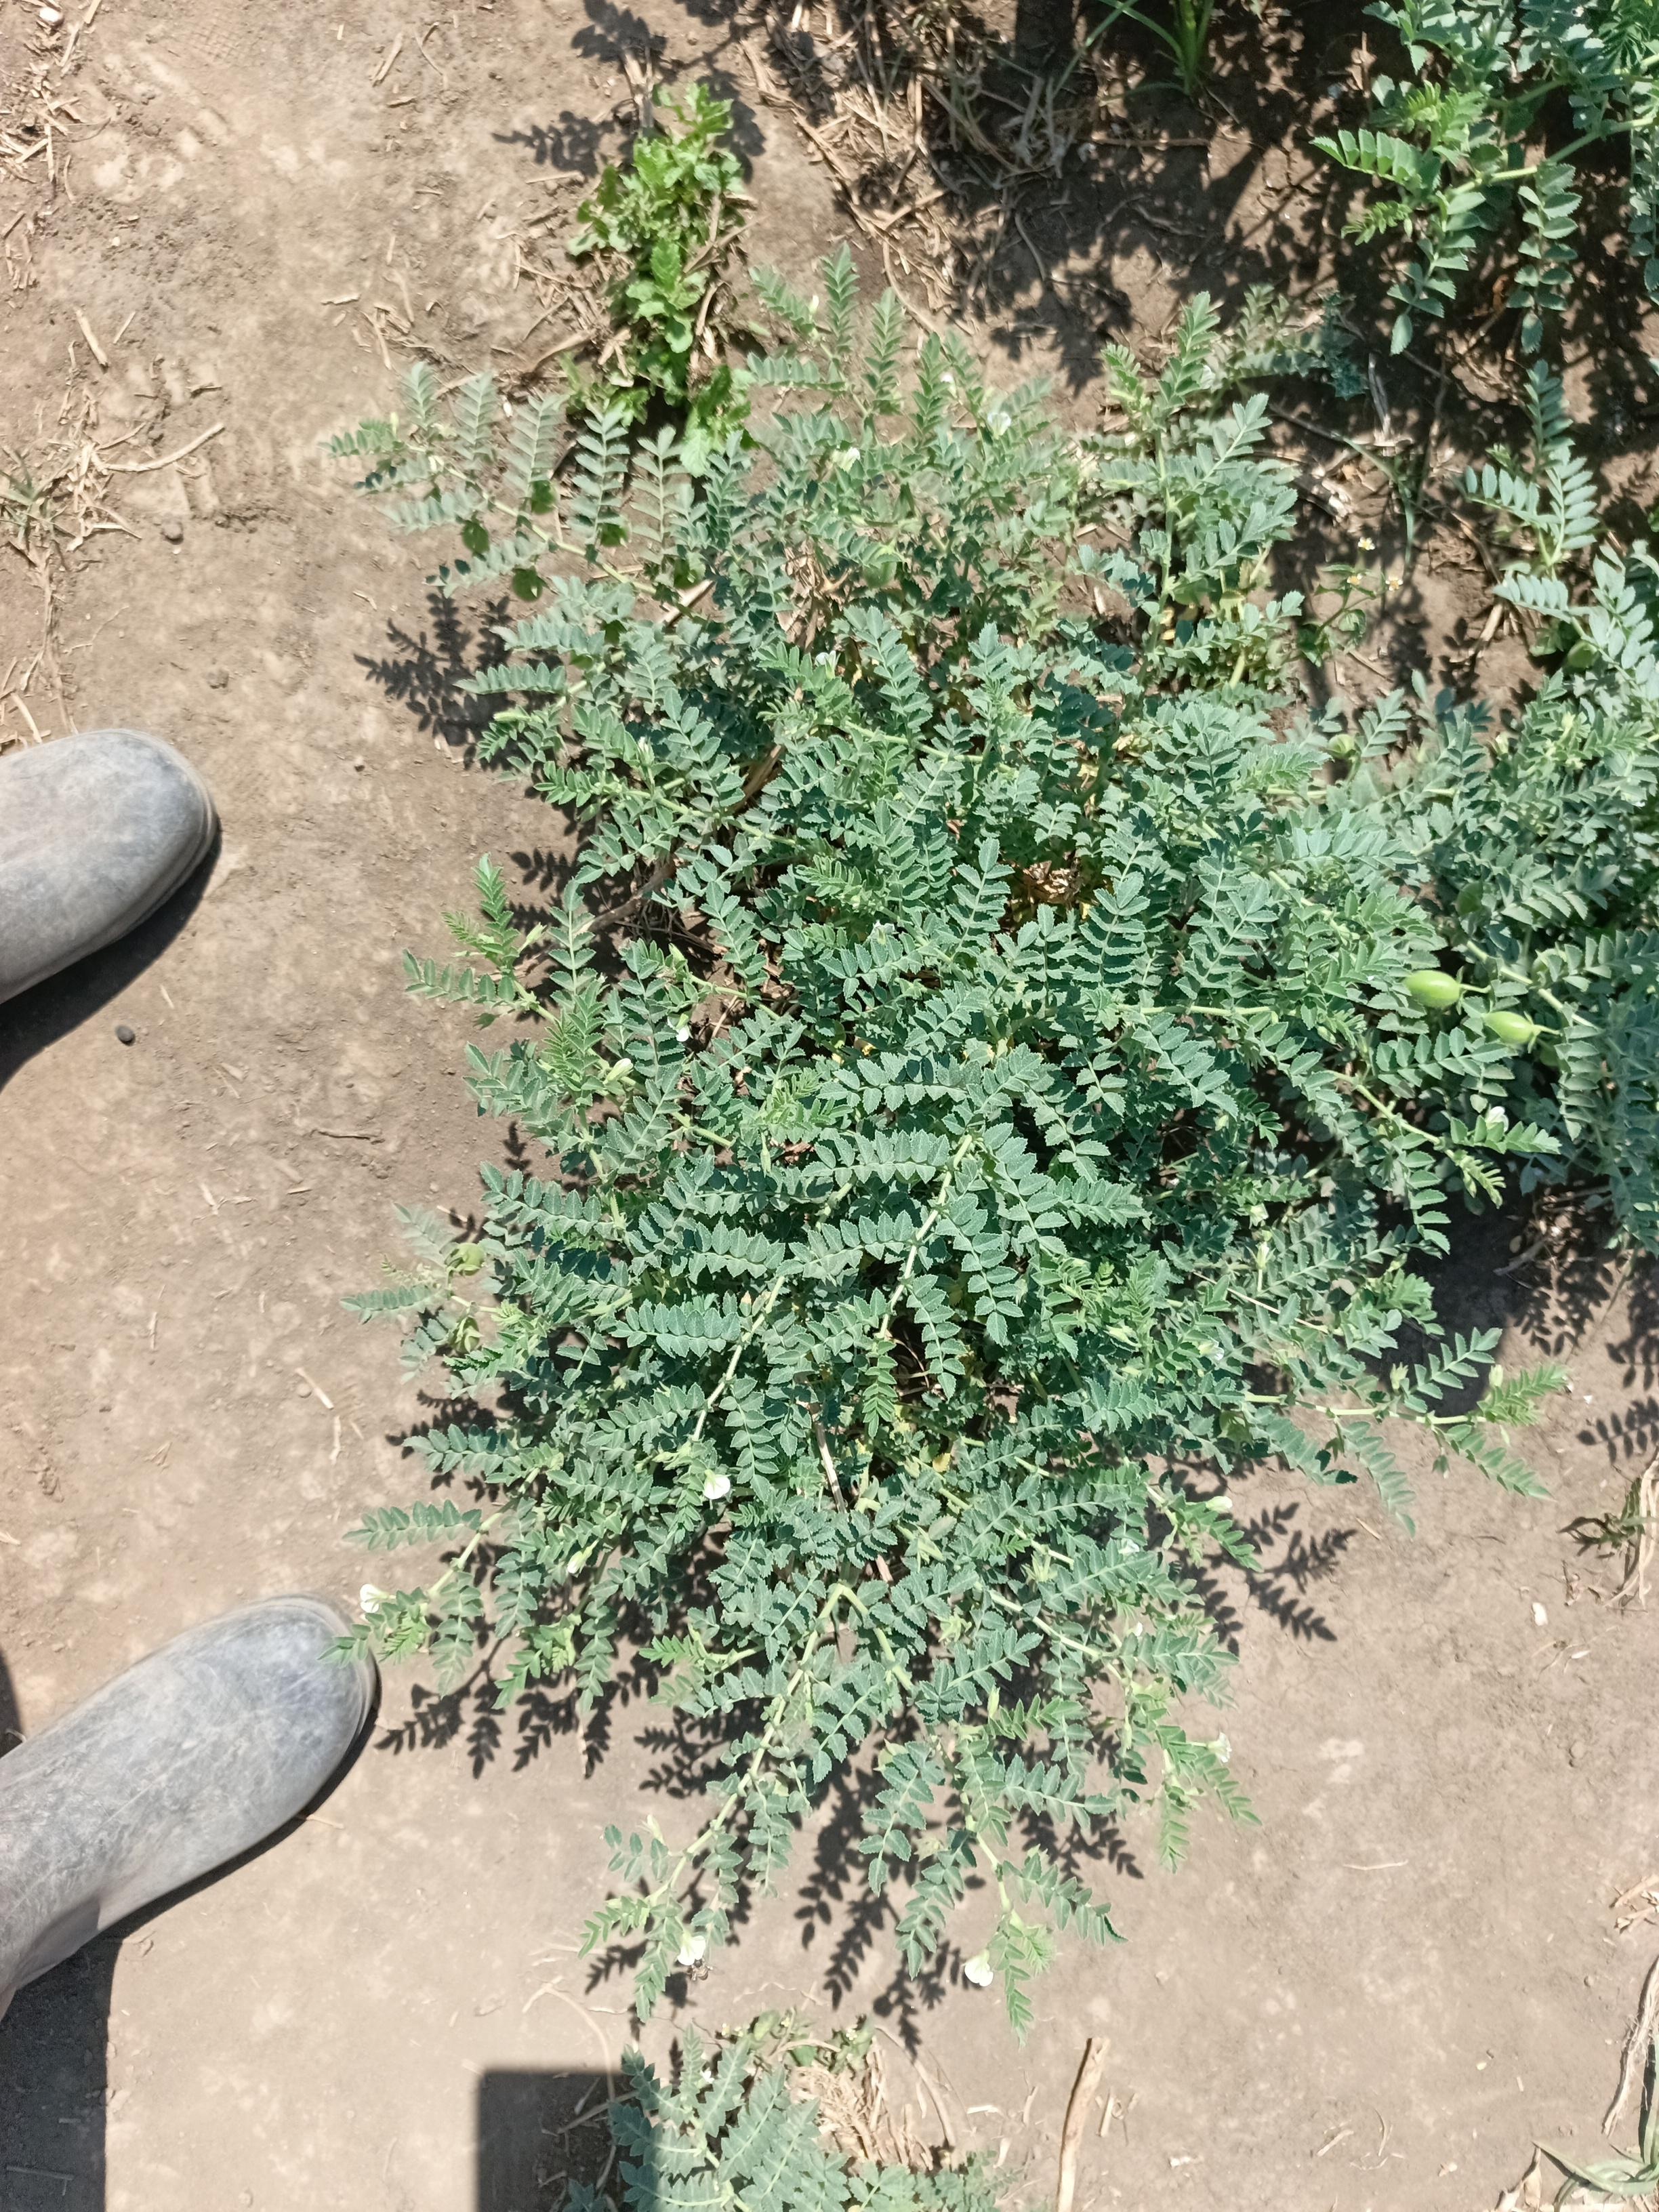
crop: chickpea
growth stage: development pod
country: Tanzania
